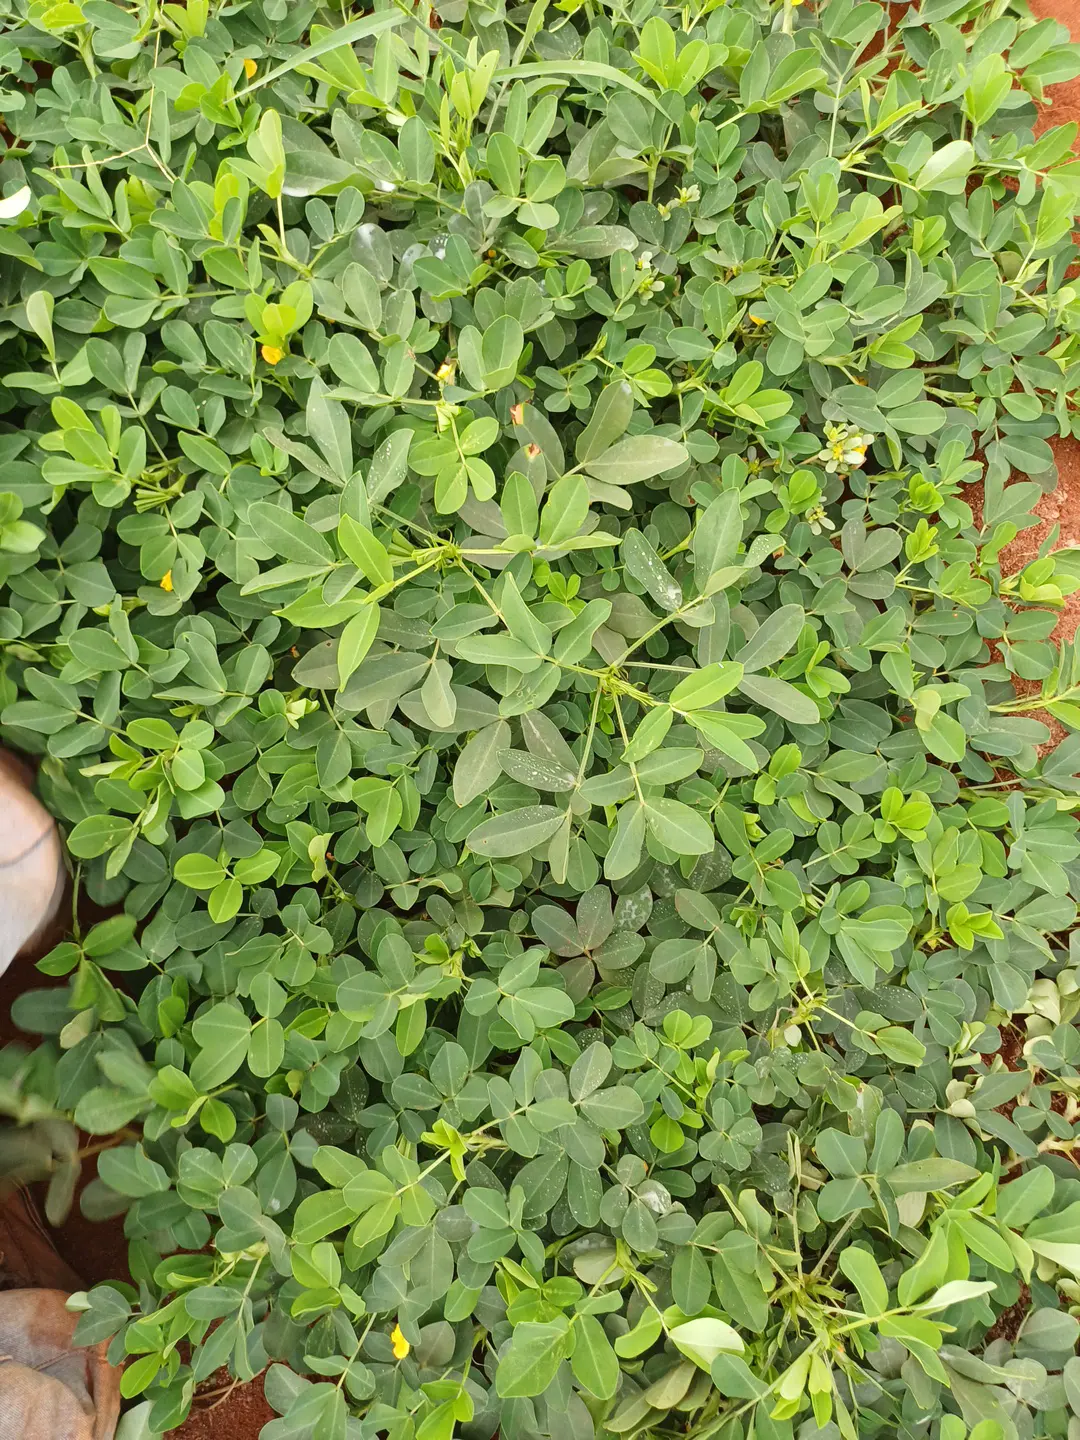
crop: groundnut
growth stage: flowering
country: Kenya
